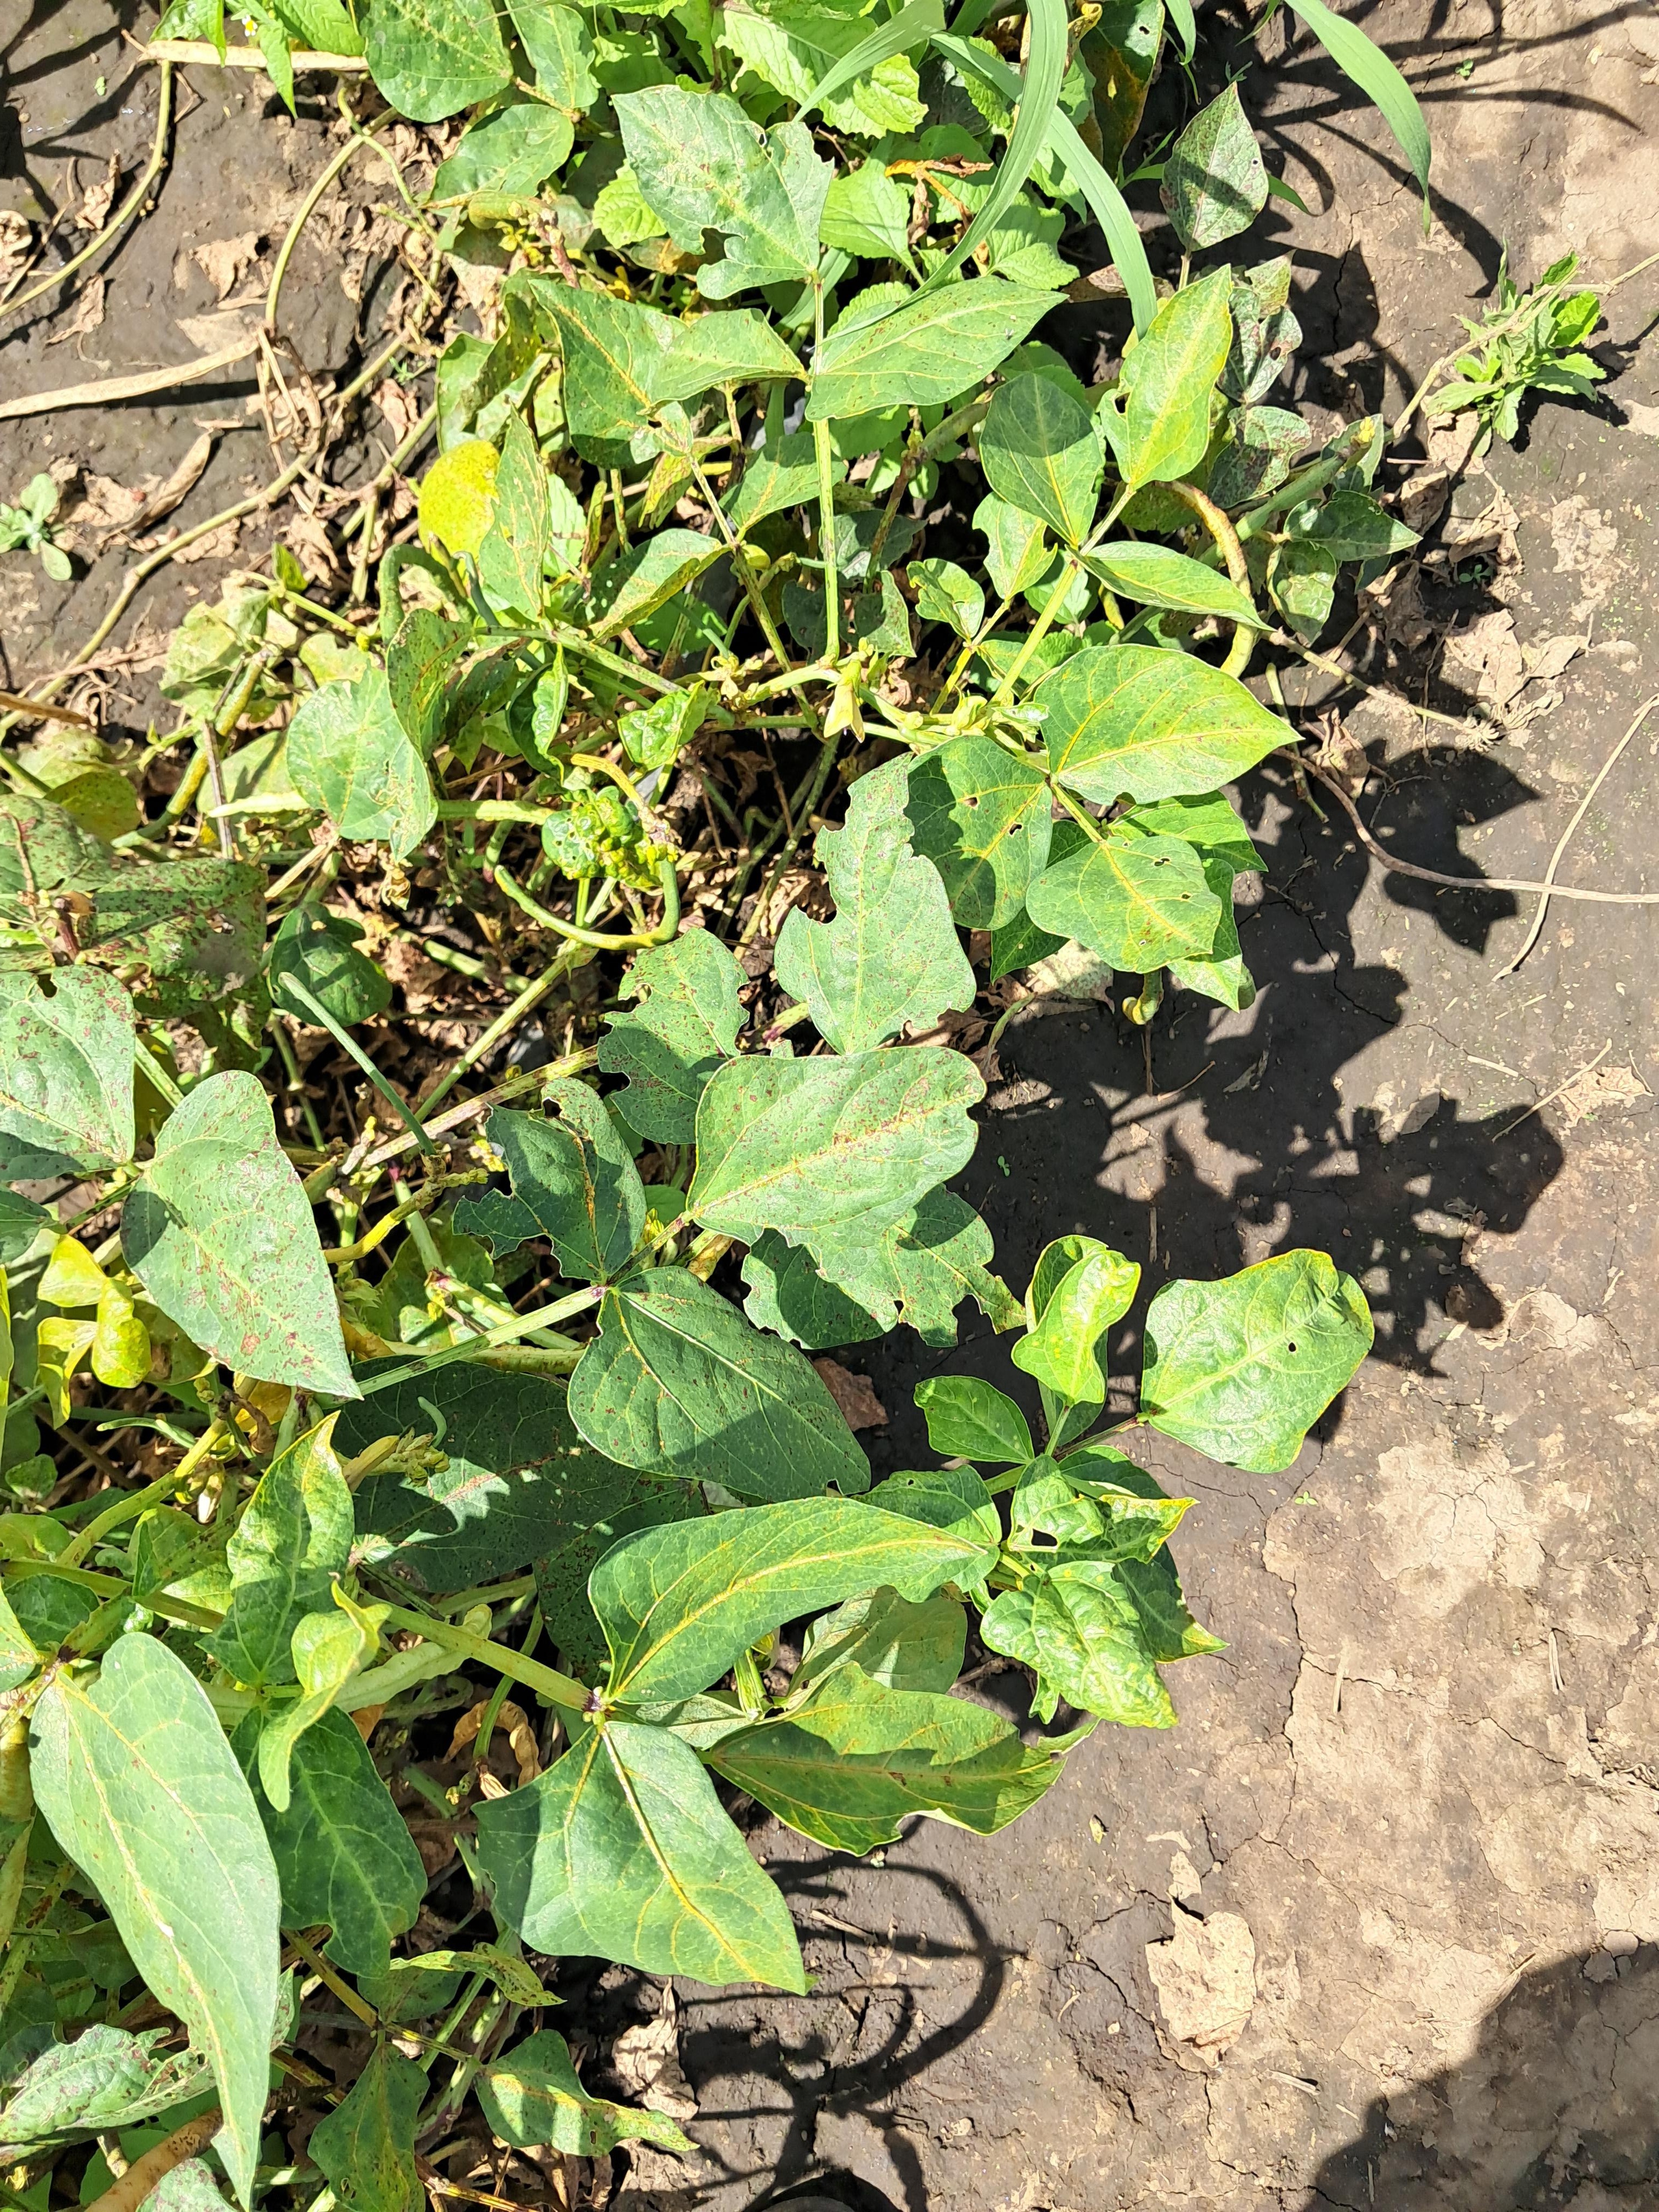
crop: cowpea
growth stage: development pod
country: Tanzania
